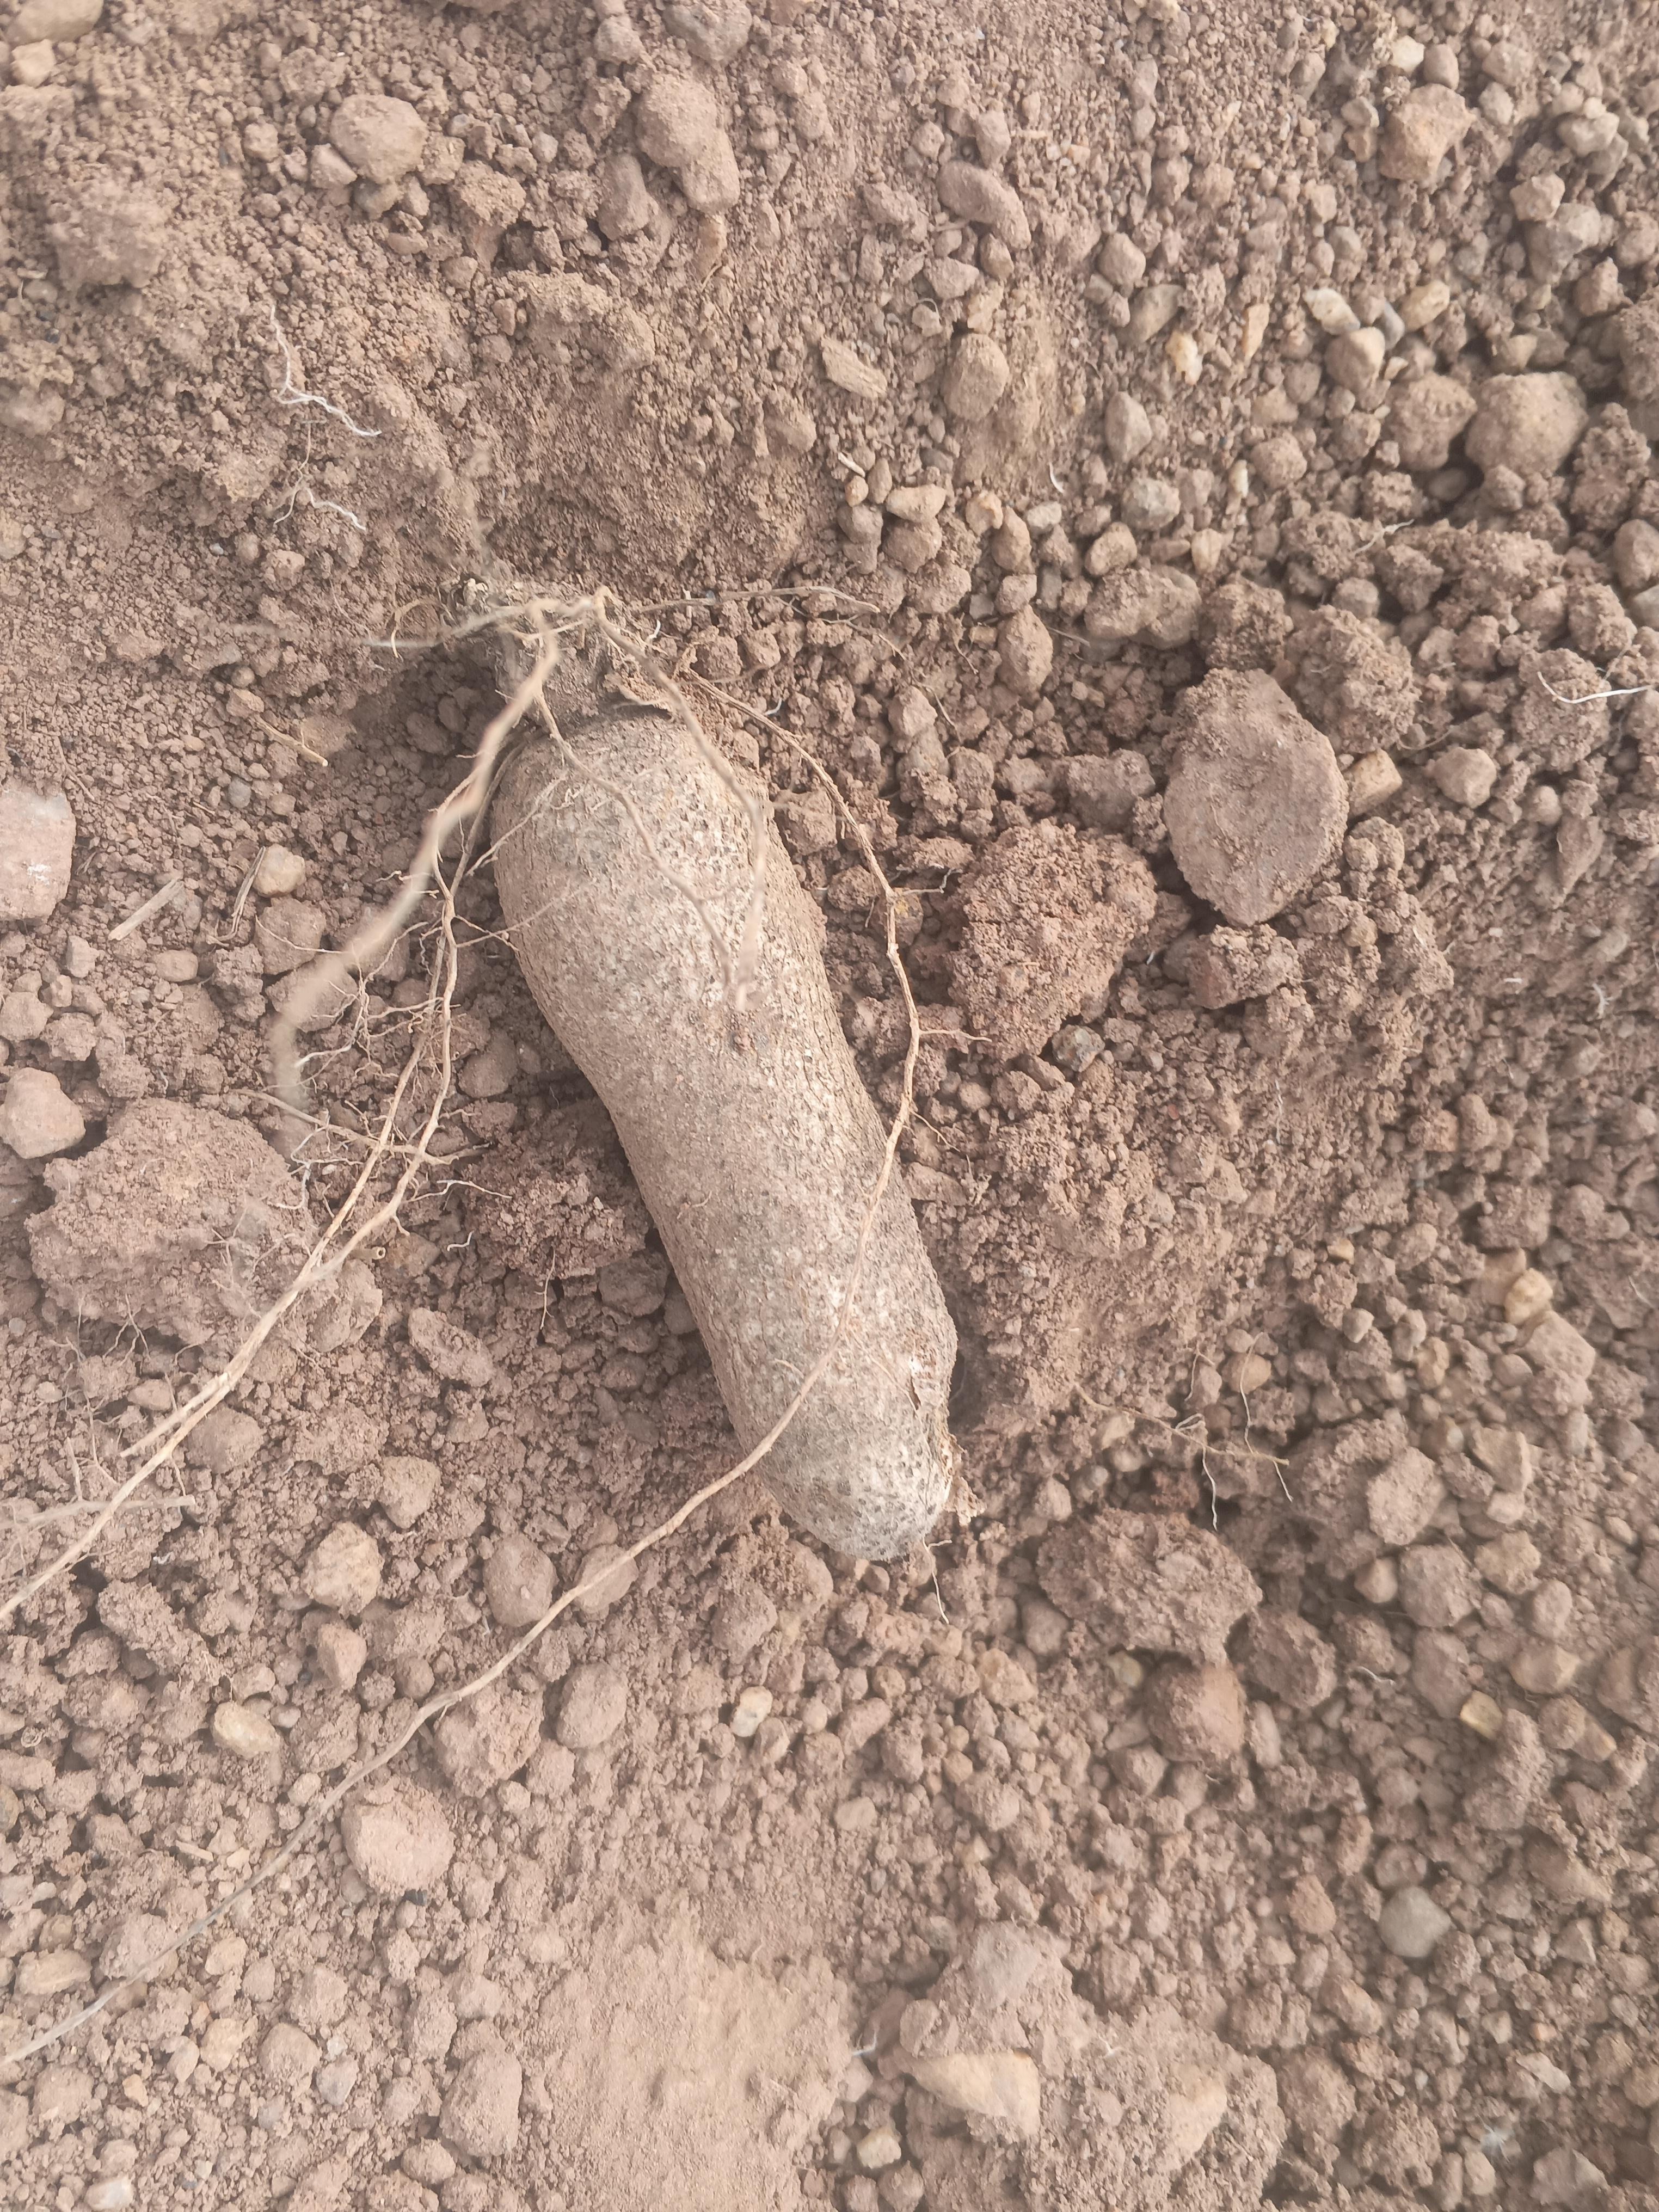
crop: yam
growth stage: harvest
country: Nigeria
